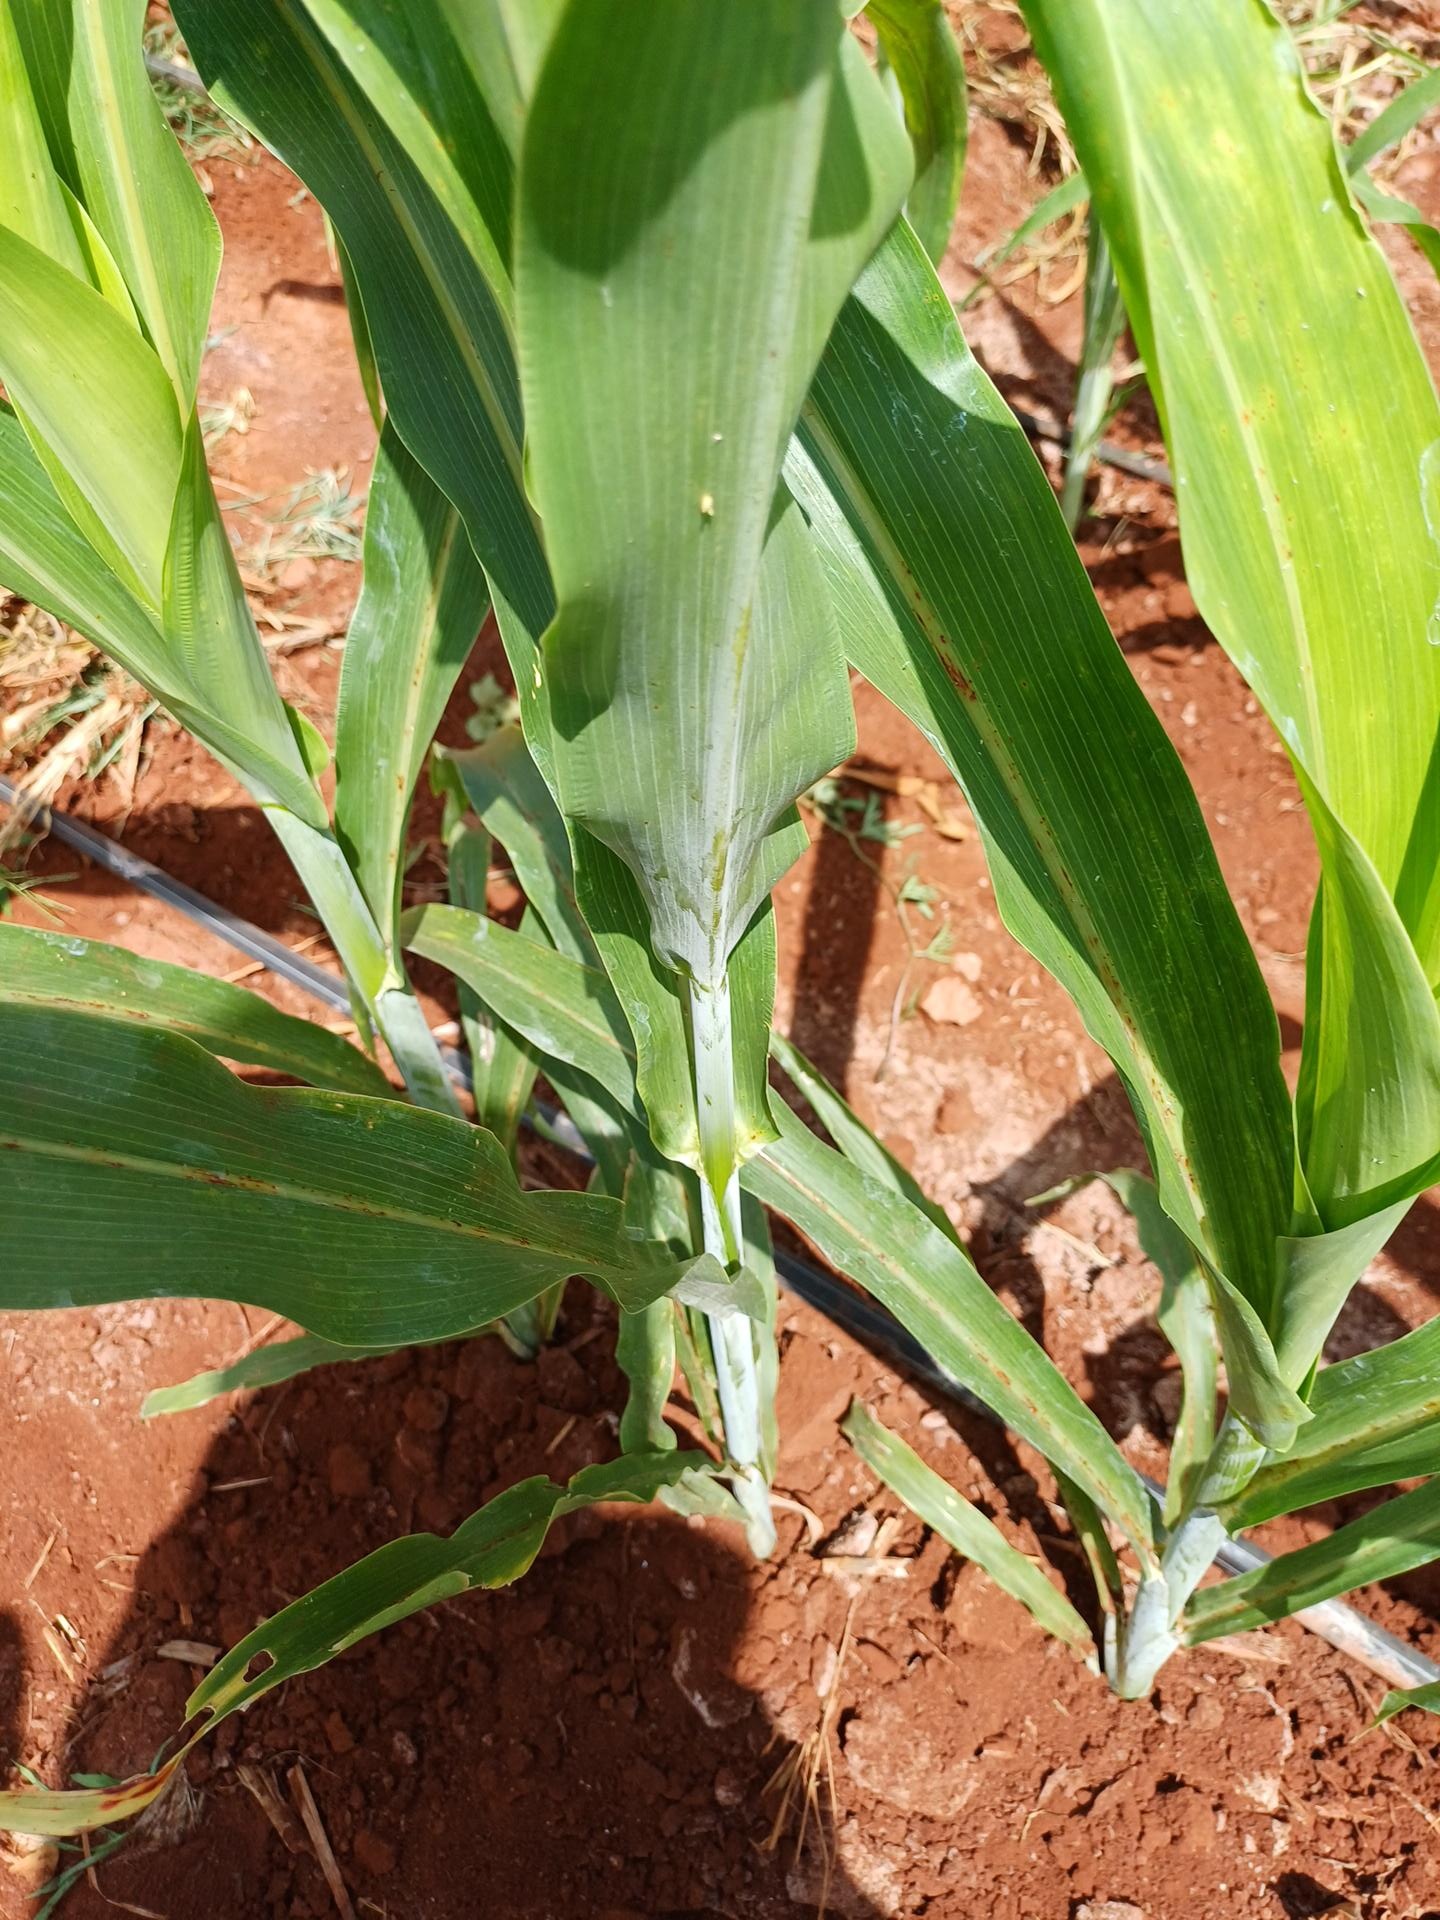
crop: sorghum
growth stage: vegetative
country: Kenya
